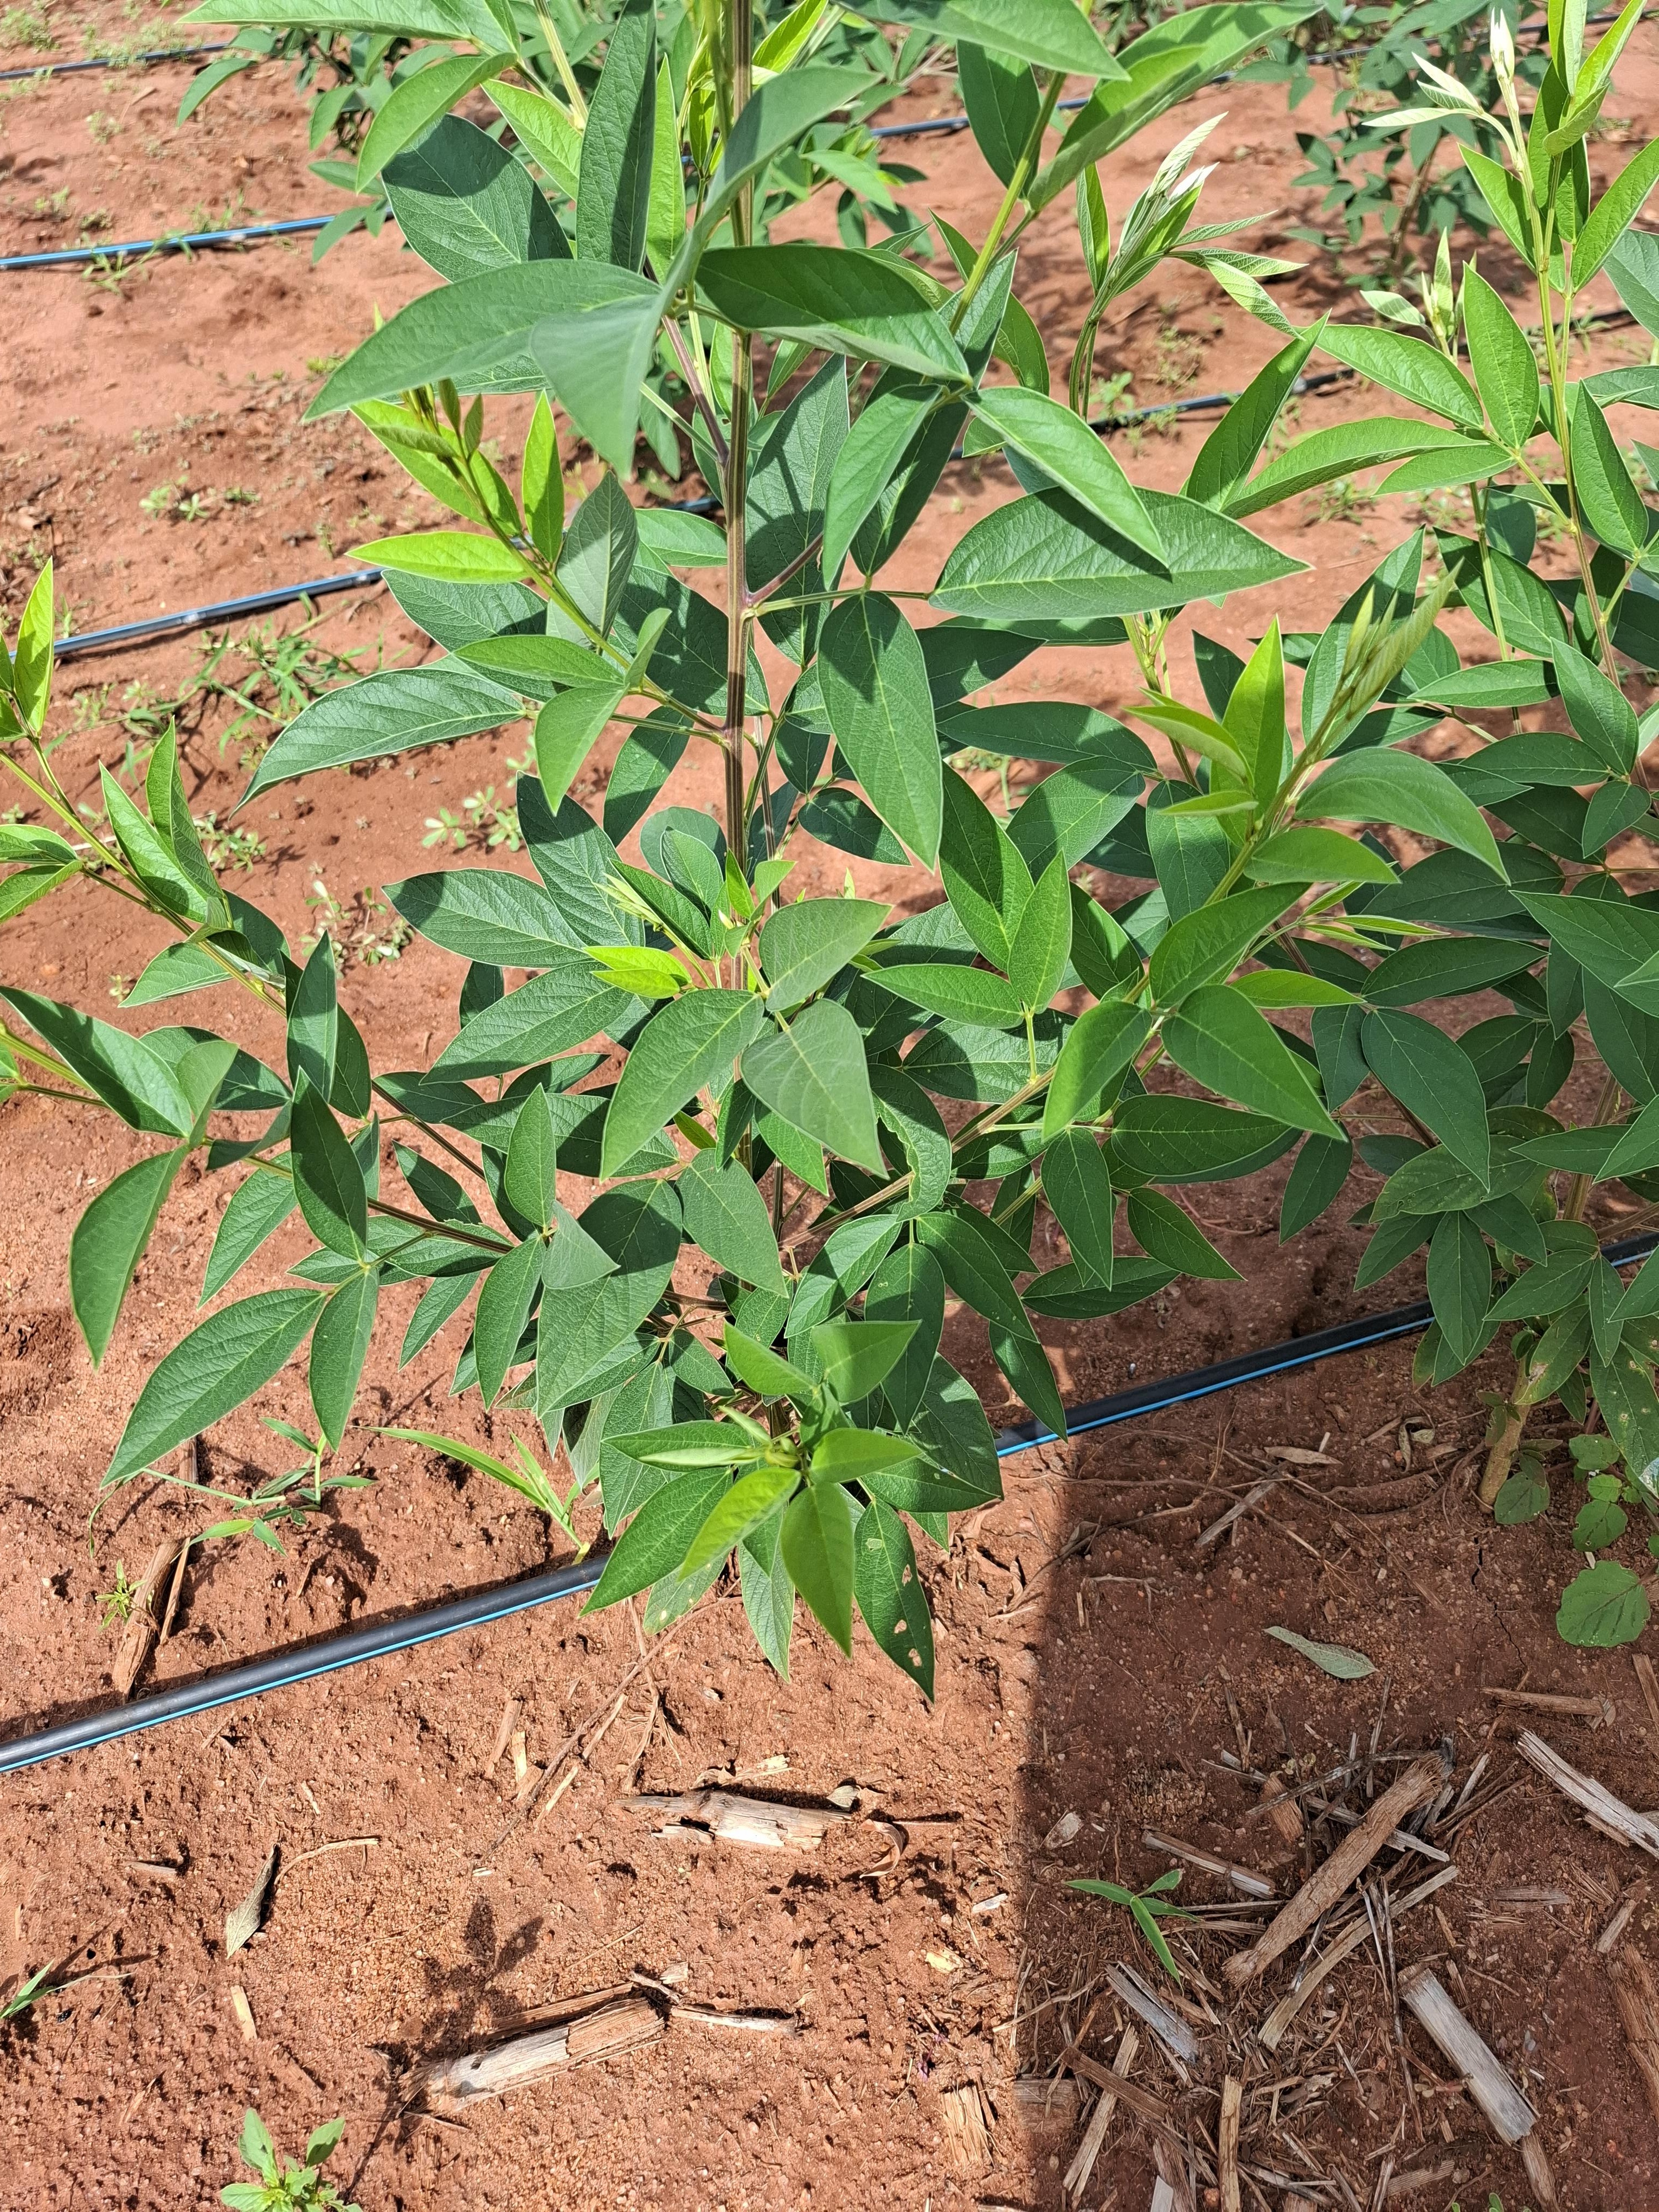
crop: pigeonpea
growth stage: flowering
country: Kenya
